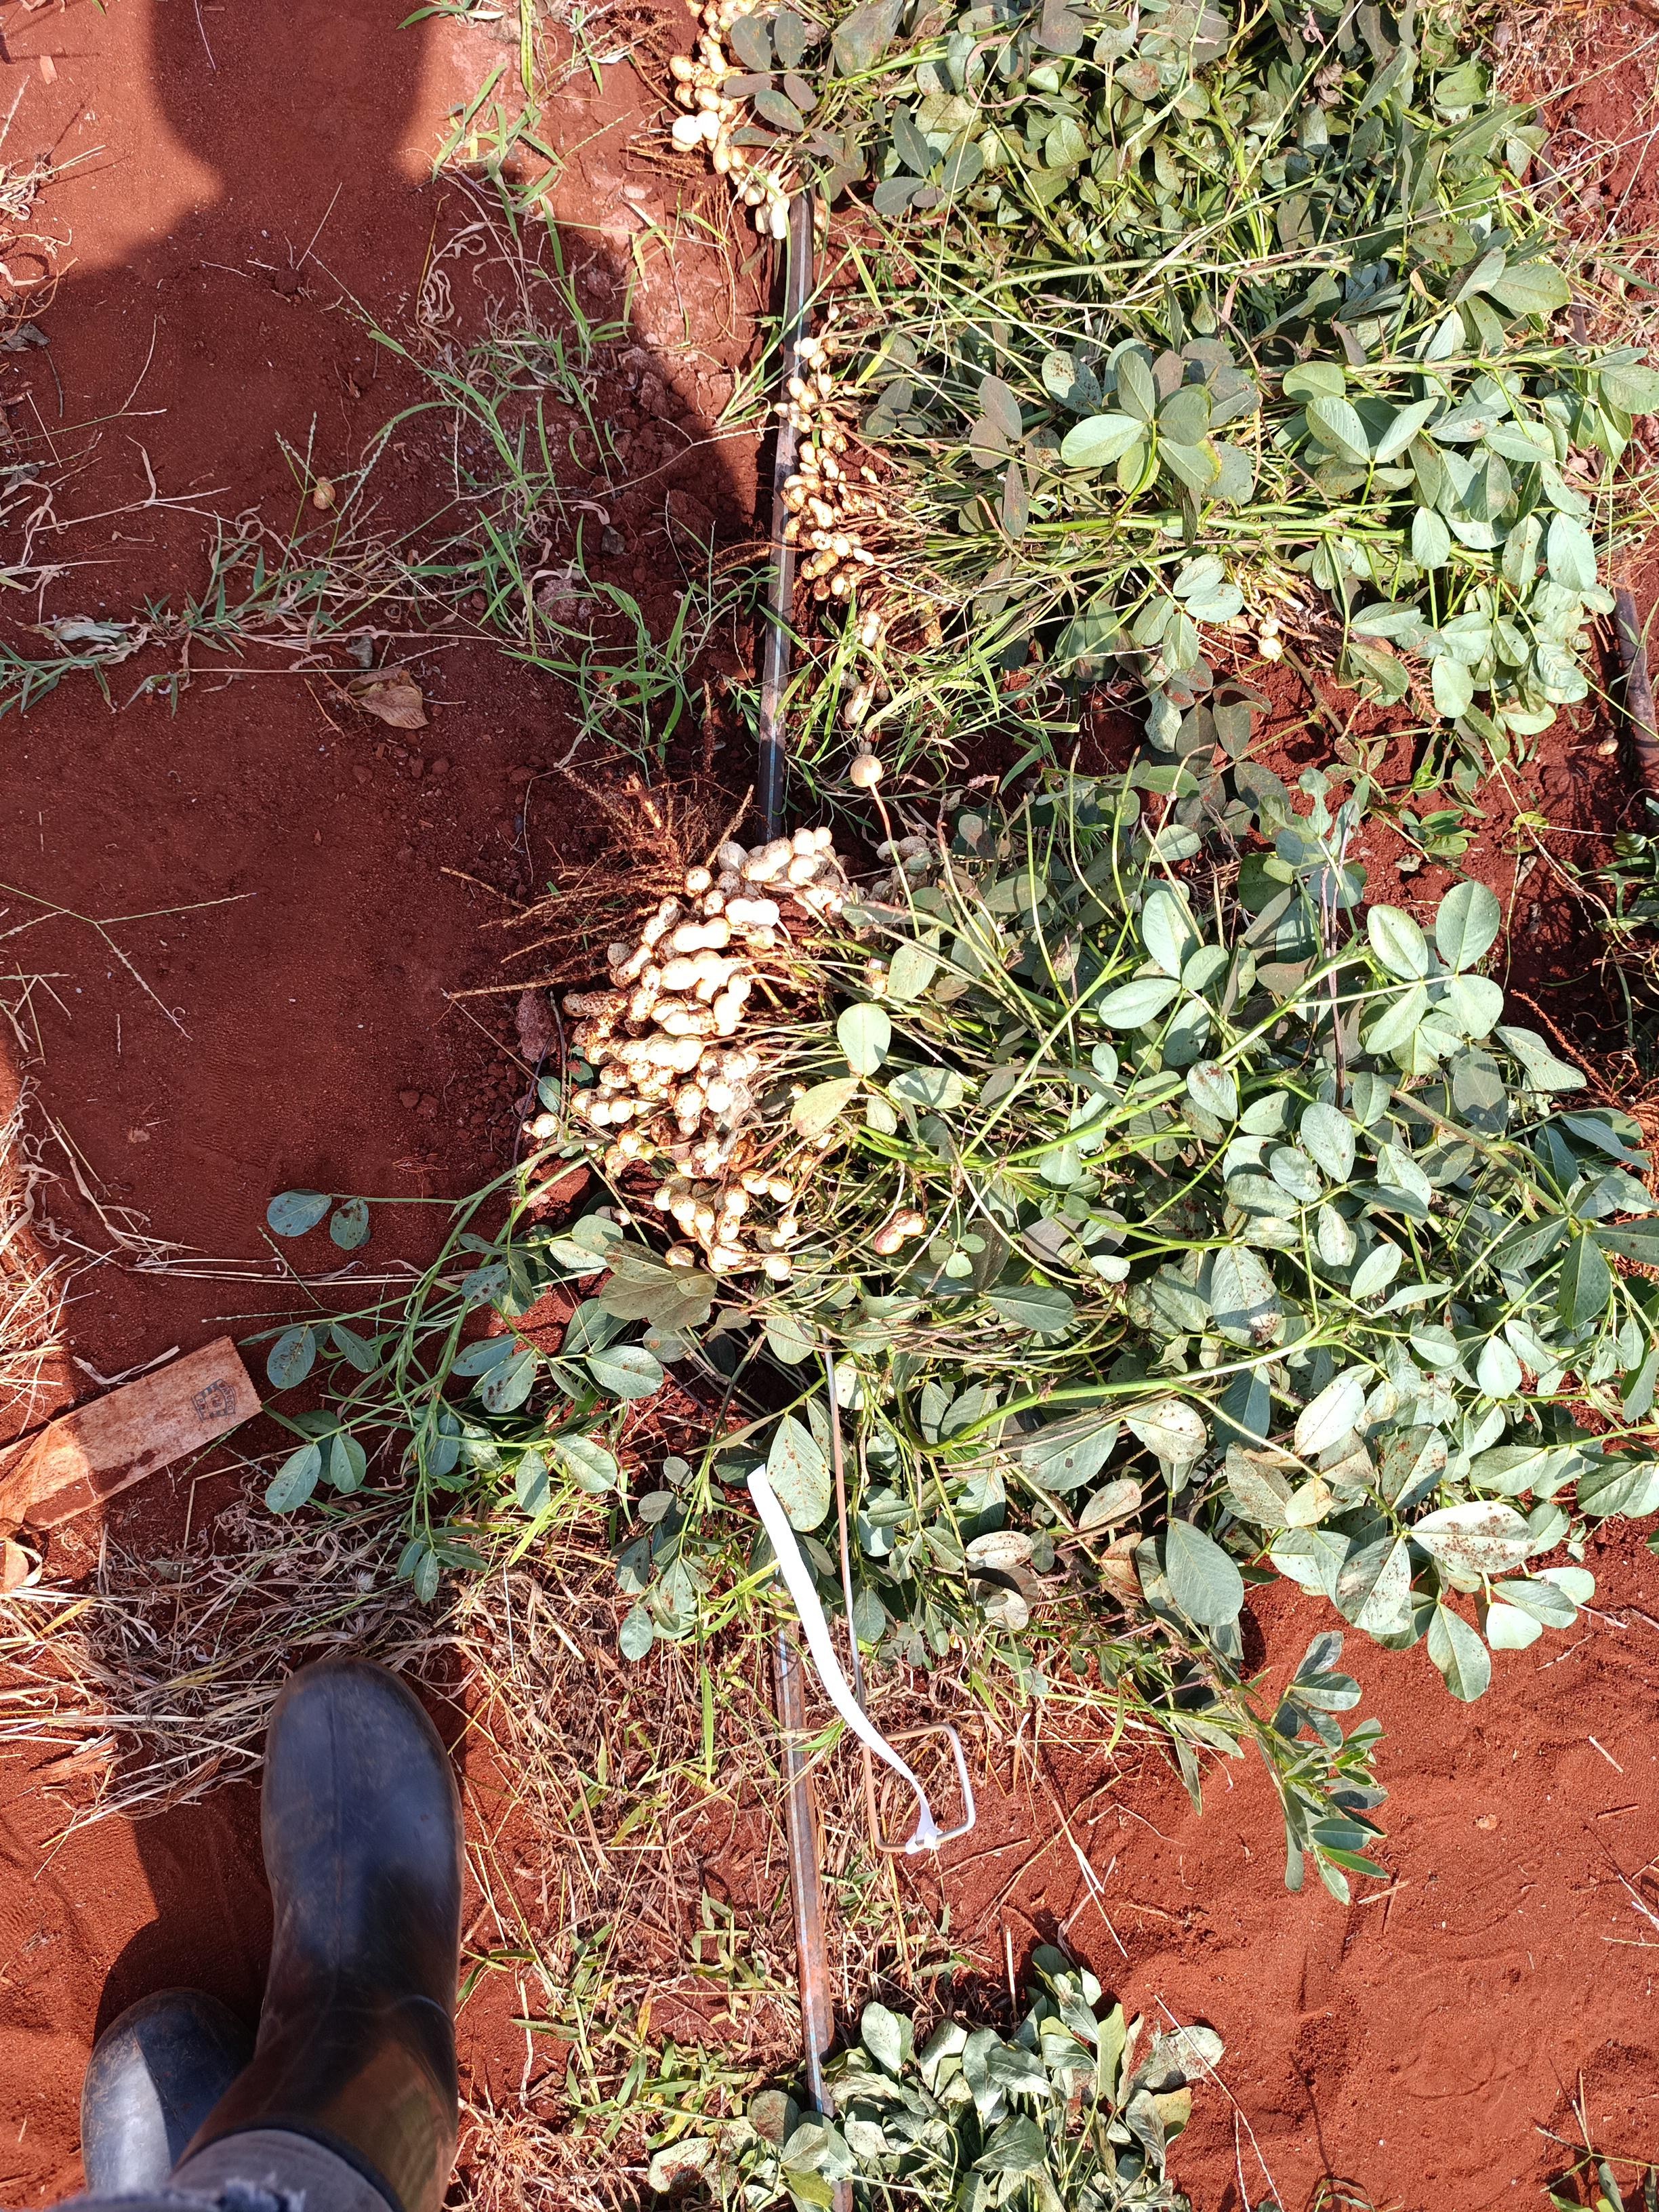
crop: groundnut
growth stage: harvest
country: Kenya
